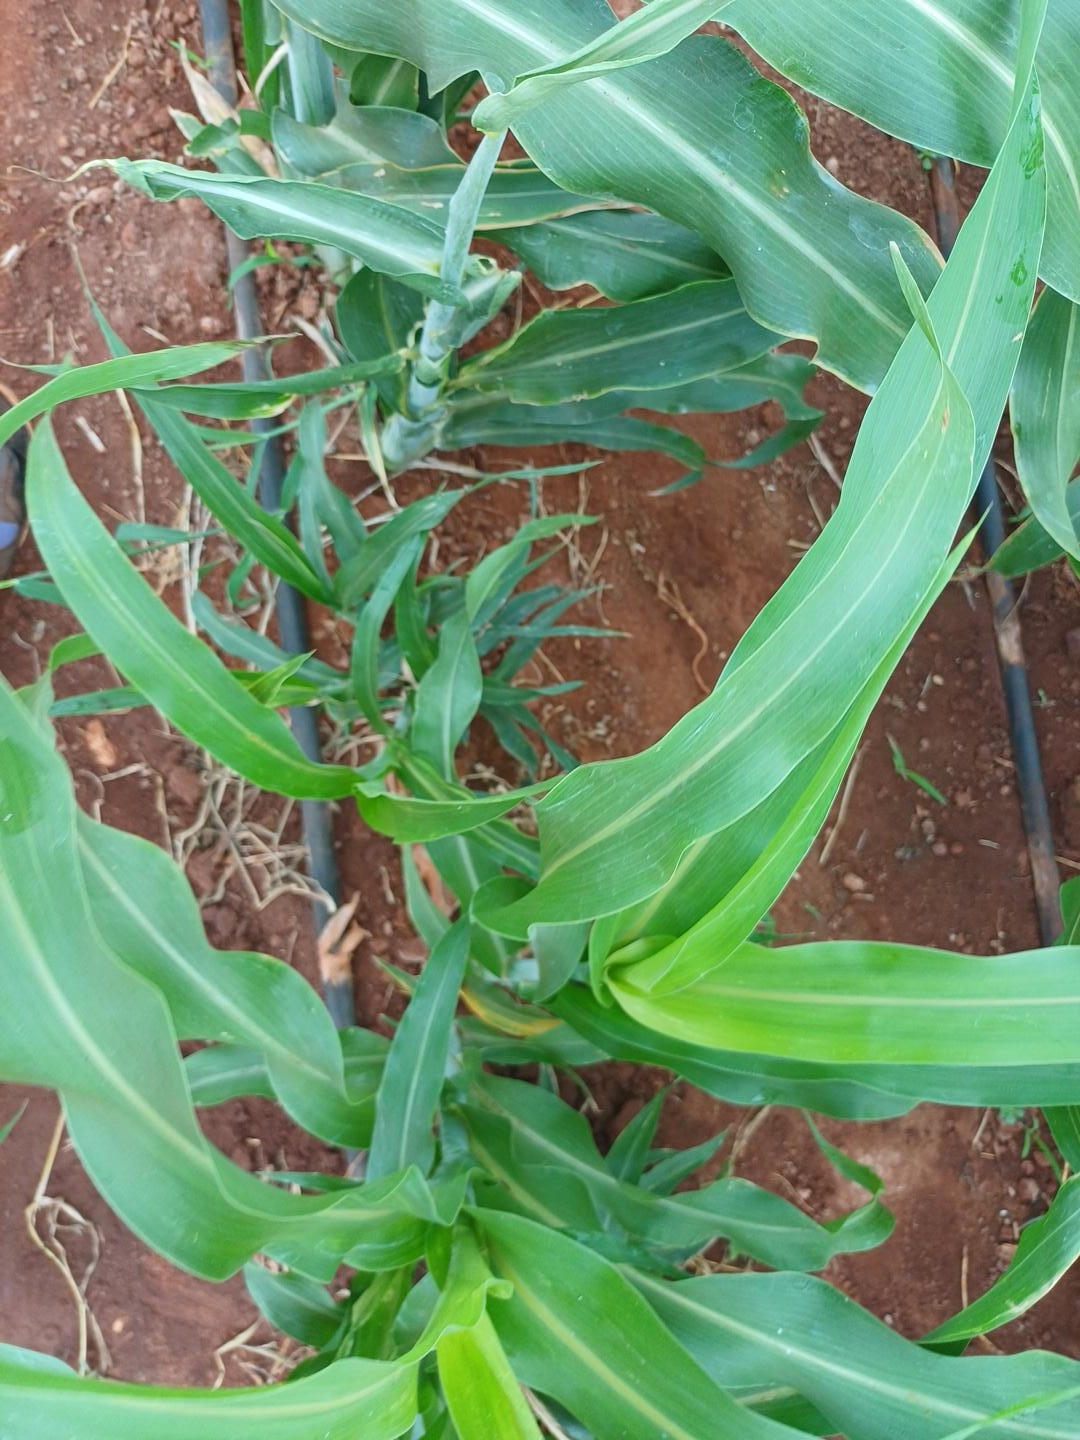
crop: sorghum
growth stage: heading tuber
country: Kenya
